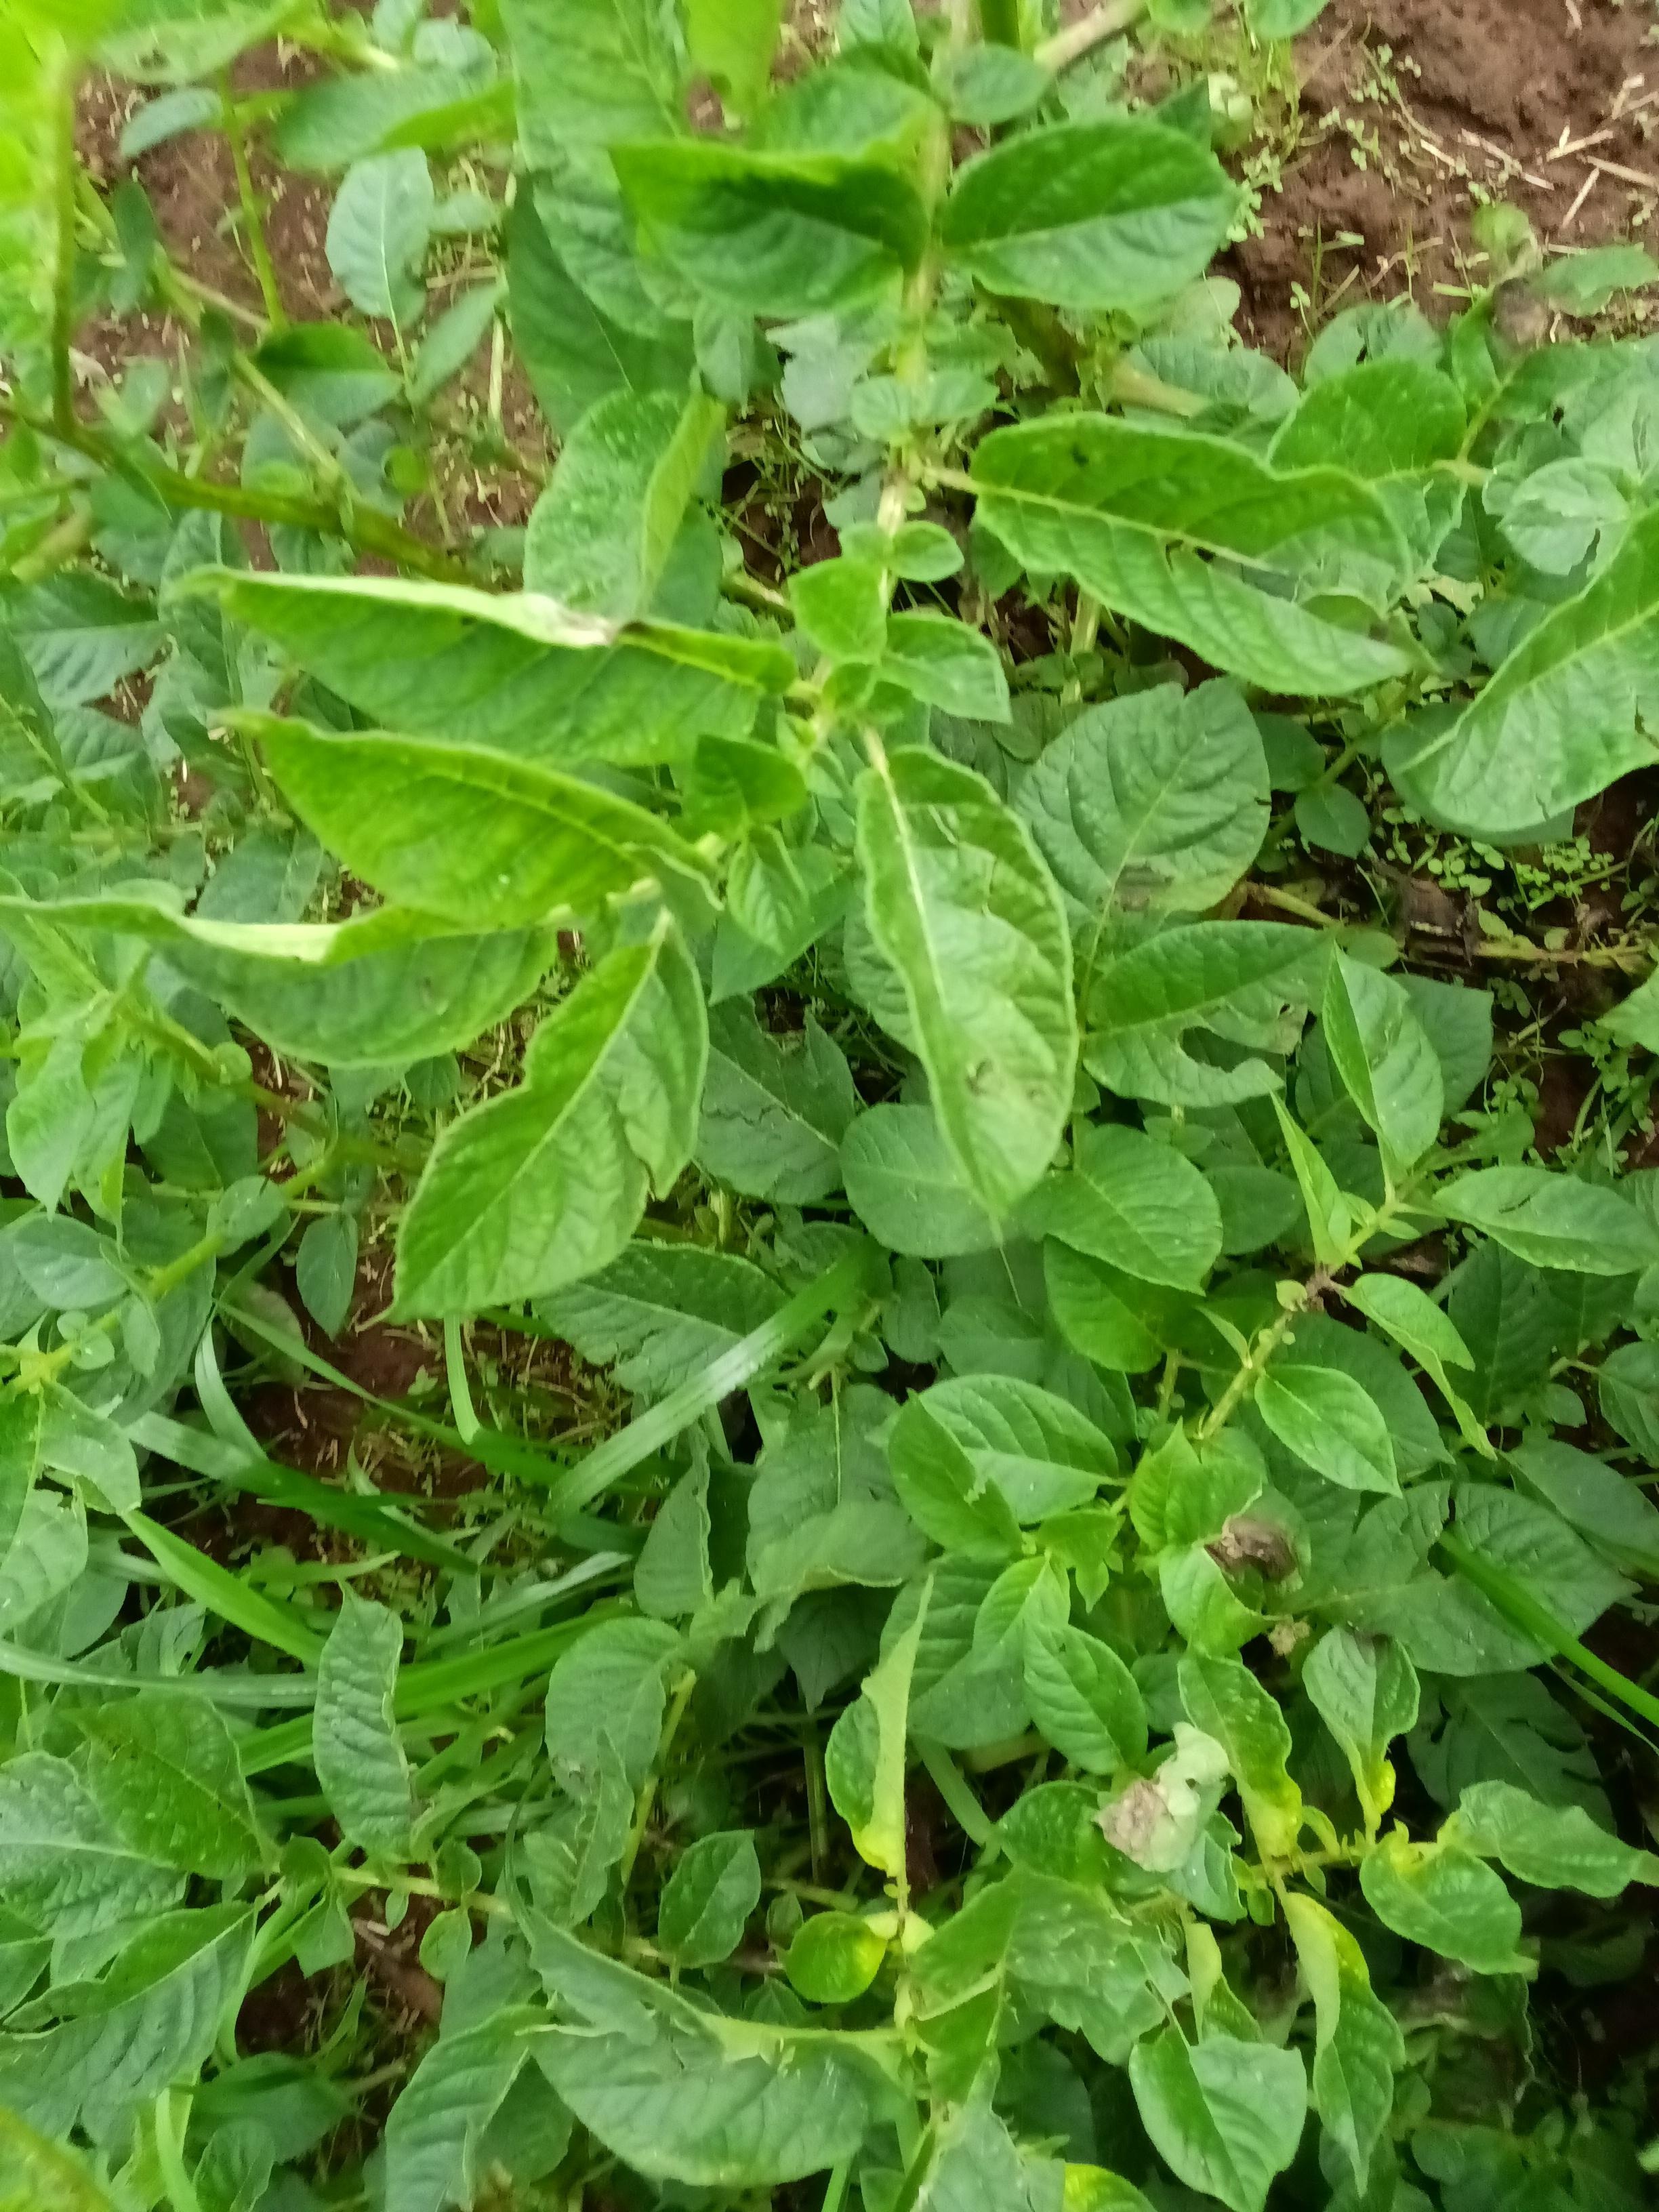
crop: potato
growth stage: vegetative
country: Kenya
